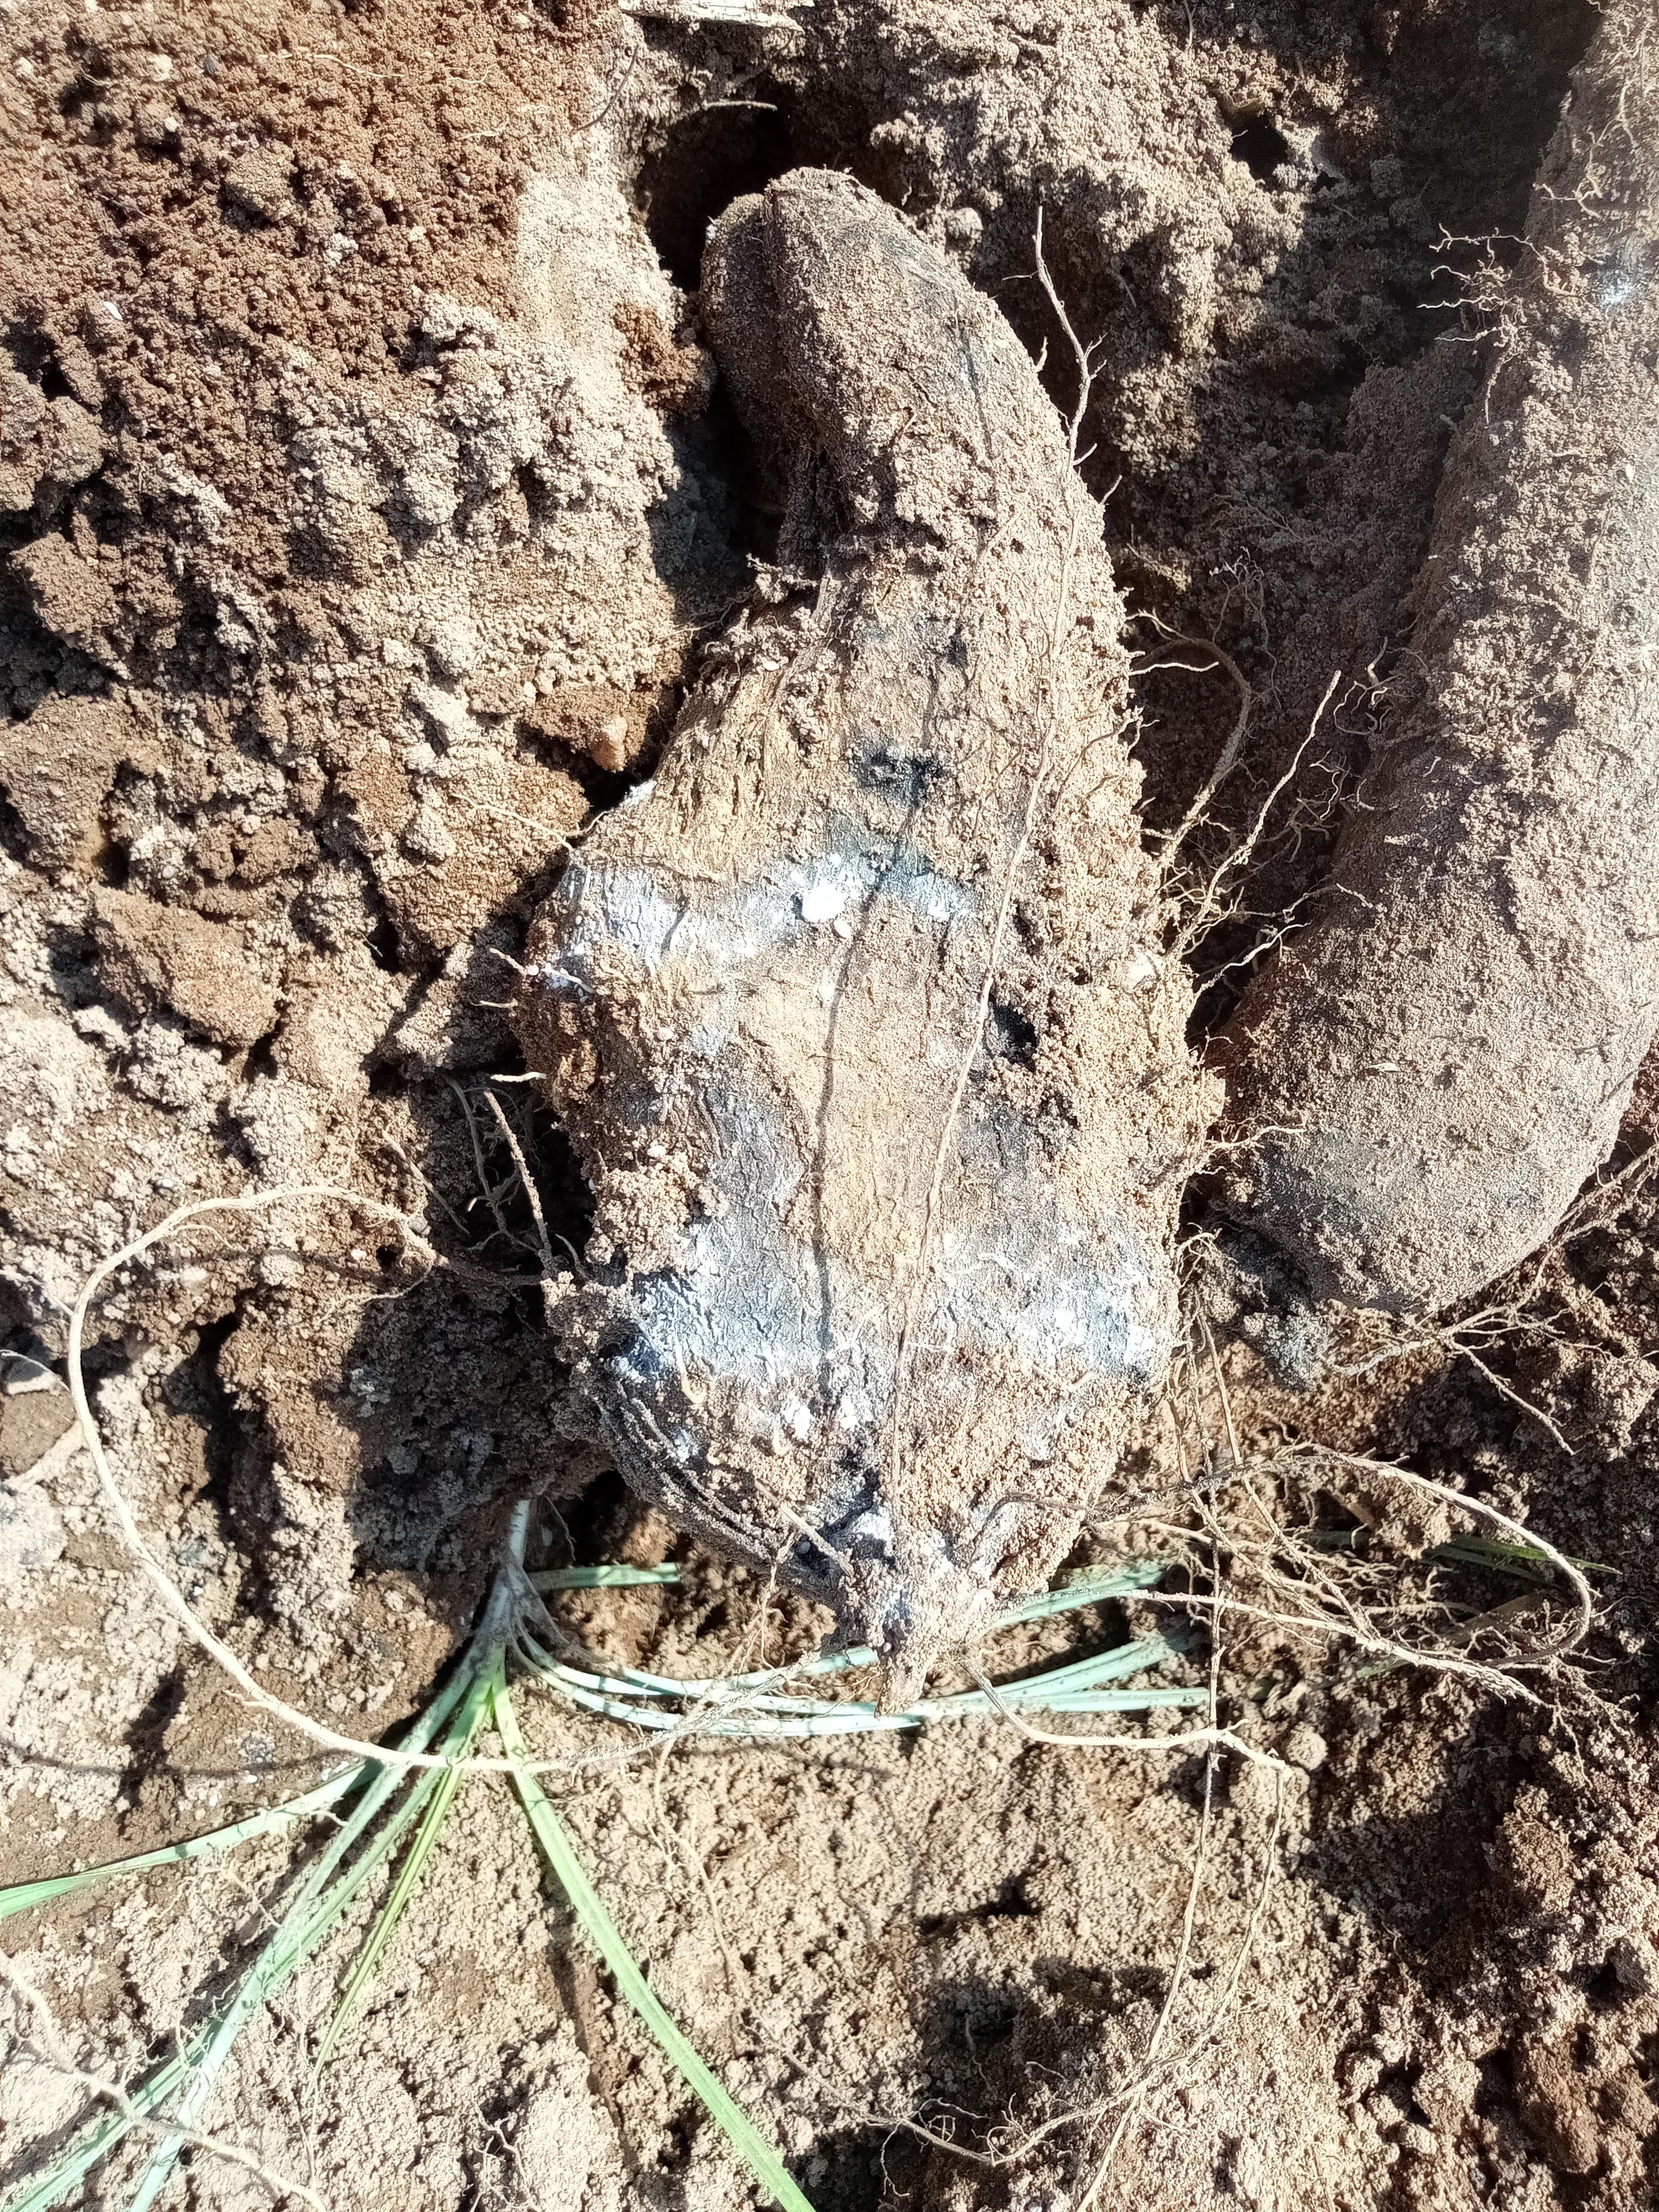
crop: yam
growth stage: harvest
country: Nigeria
